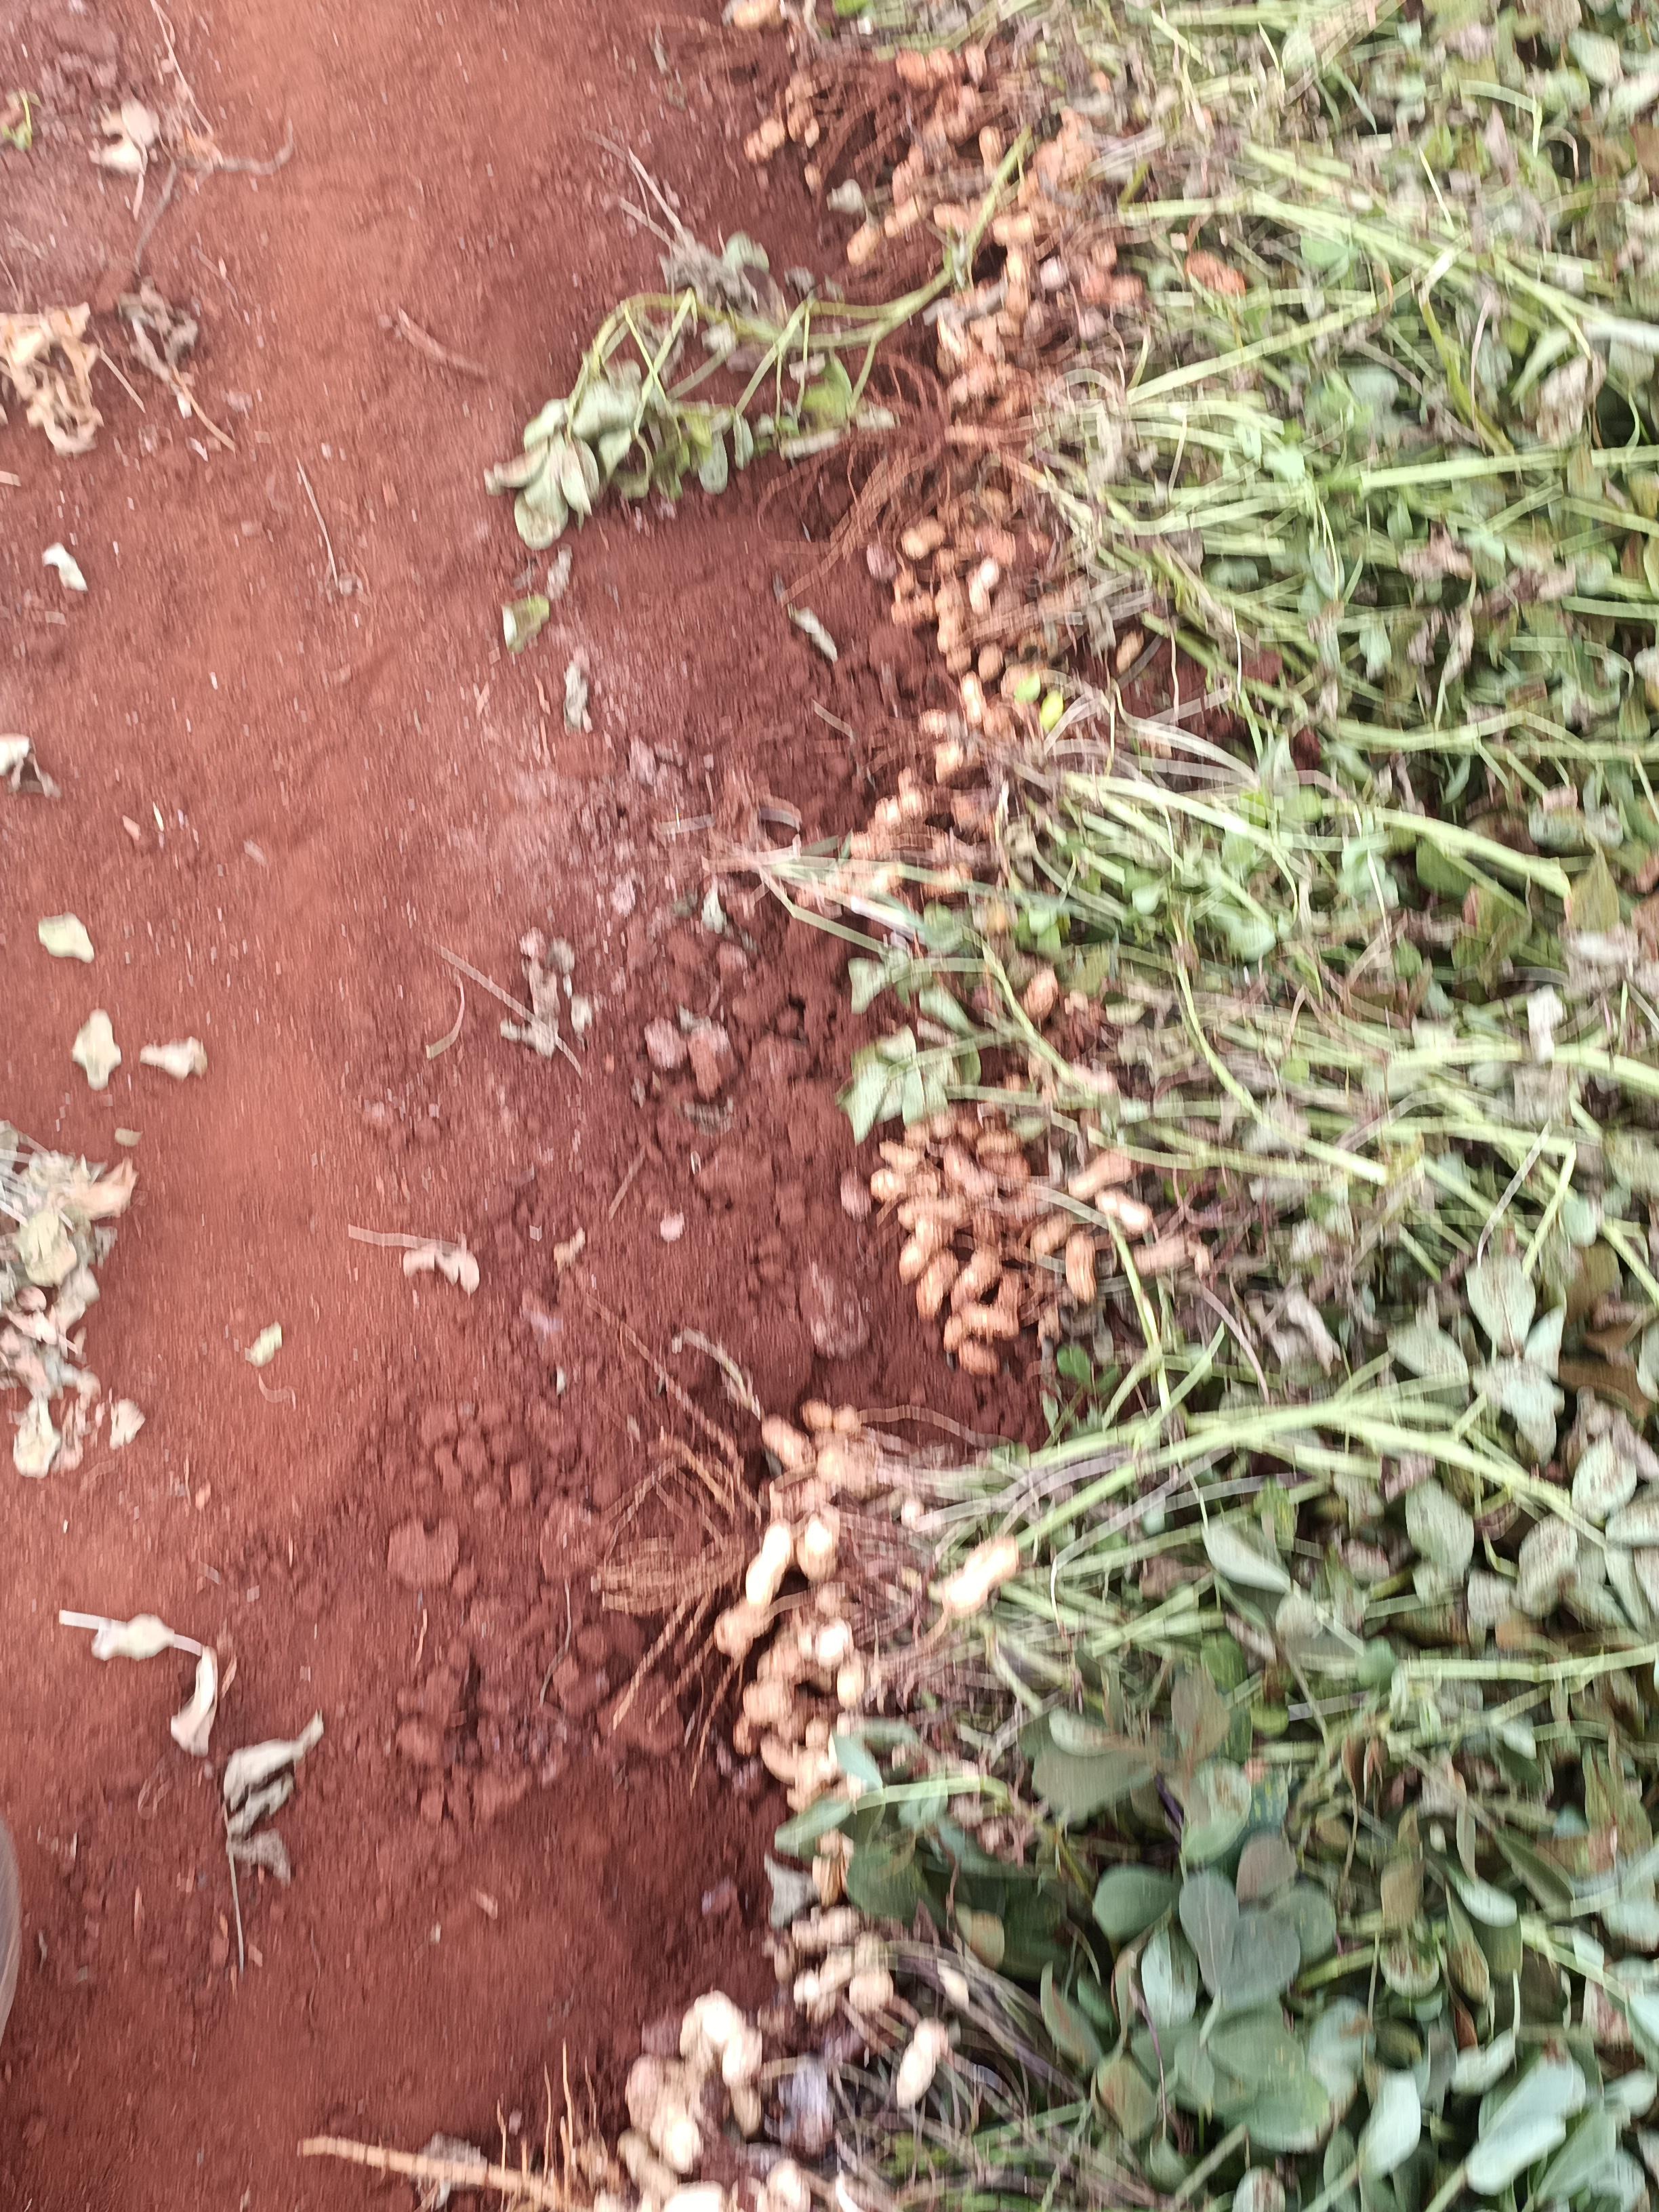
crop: groundnut
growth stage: harvest
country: Kenya
